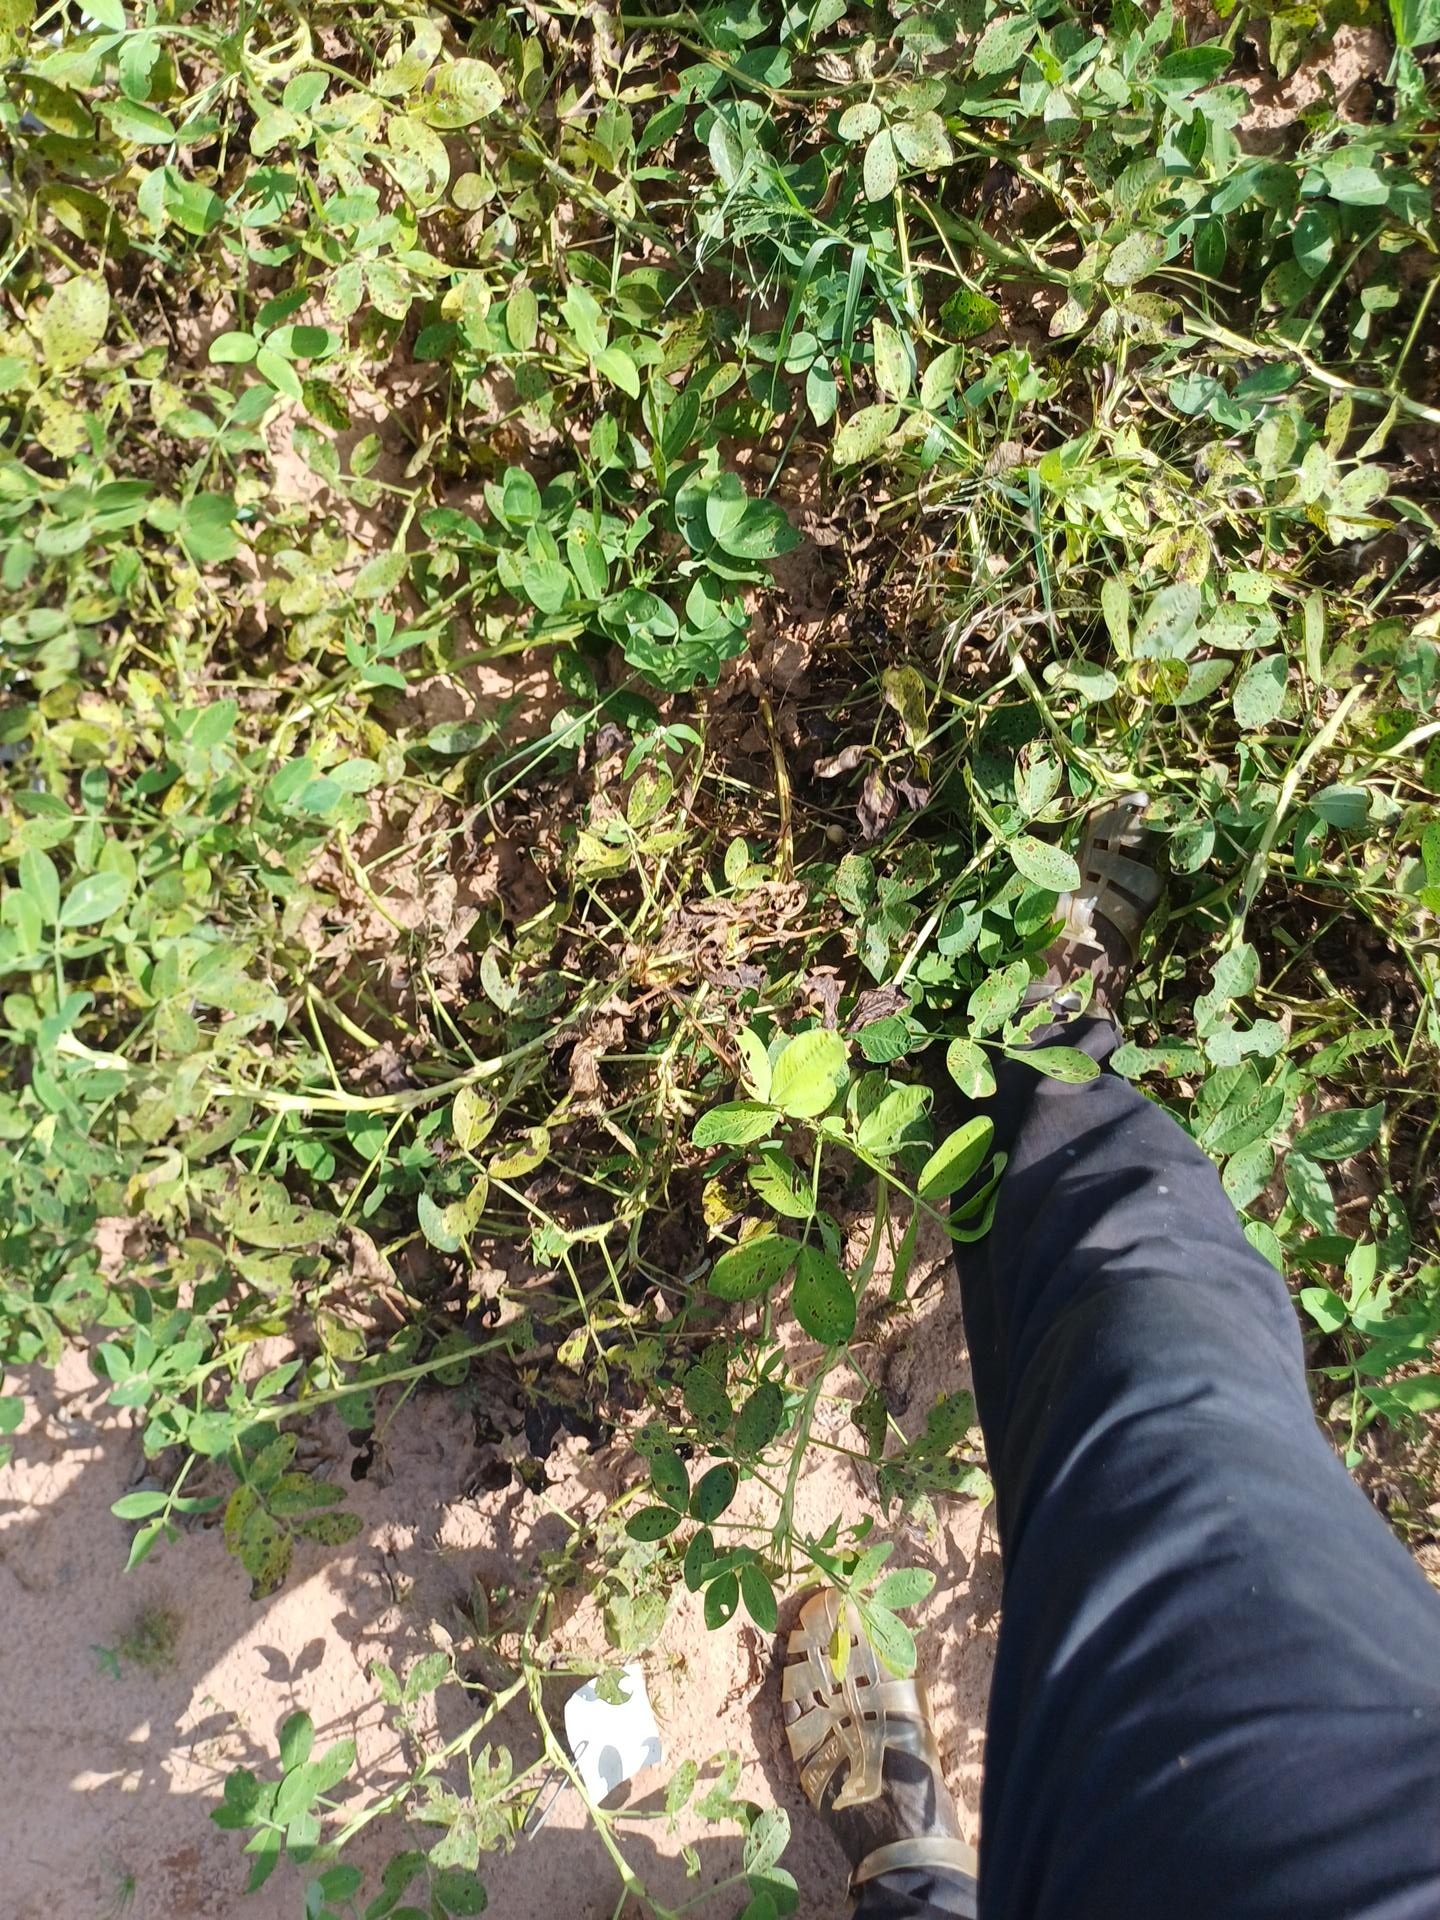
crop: groundnut
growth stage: flowering
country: Senegal
